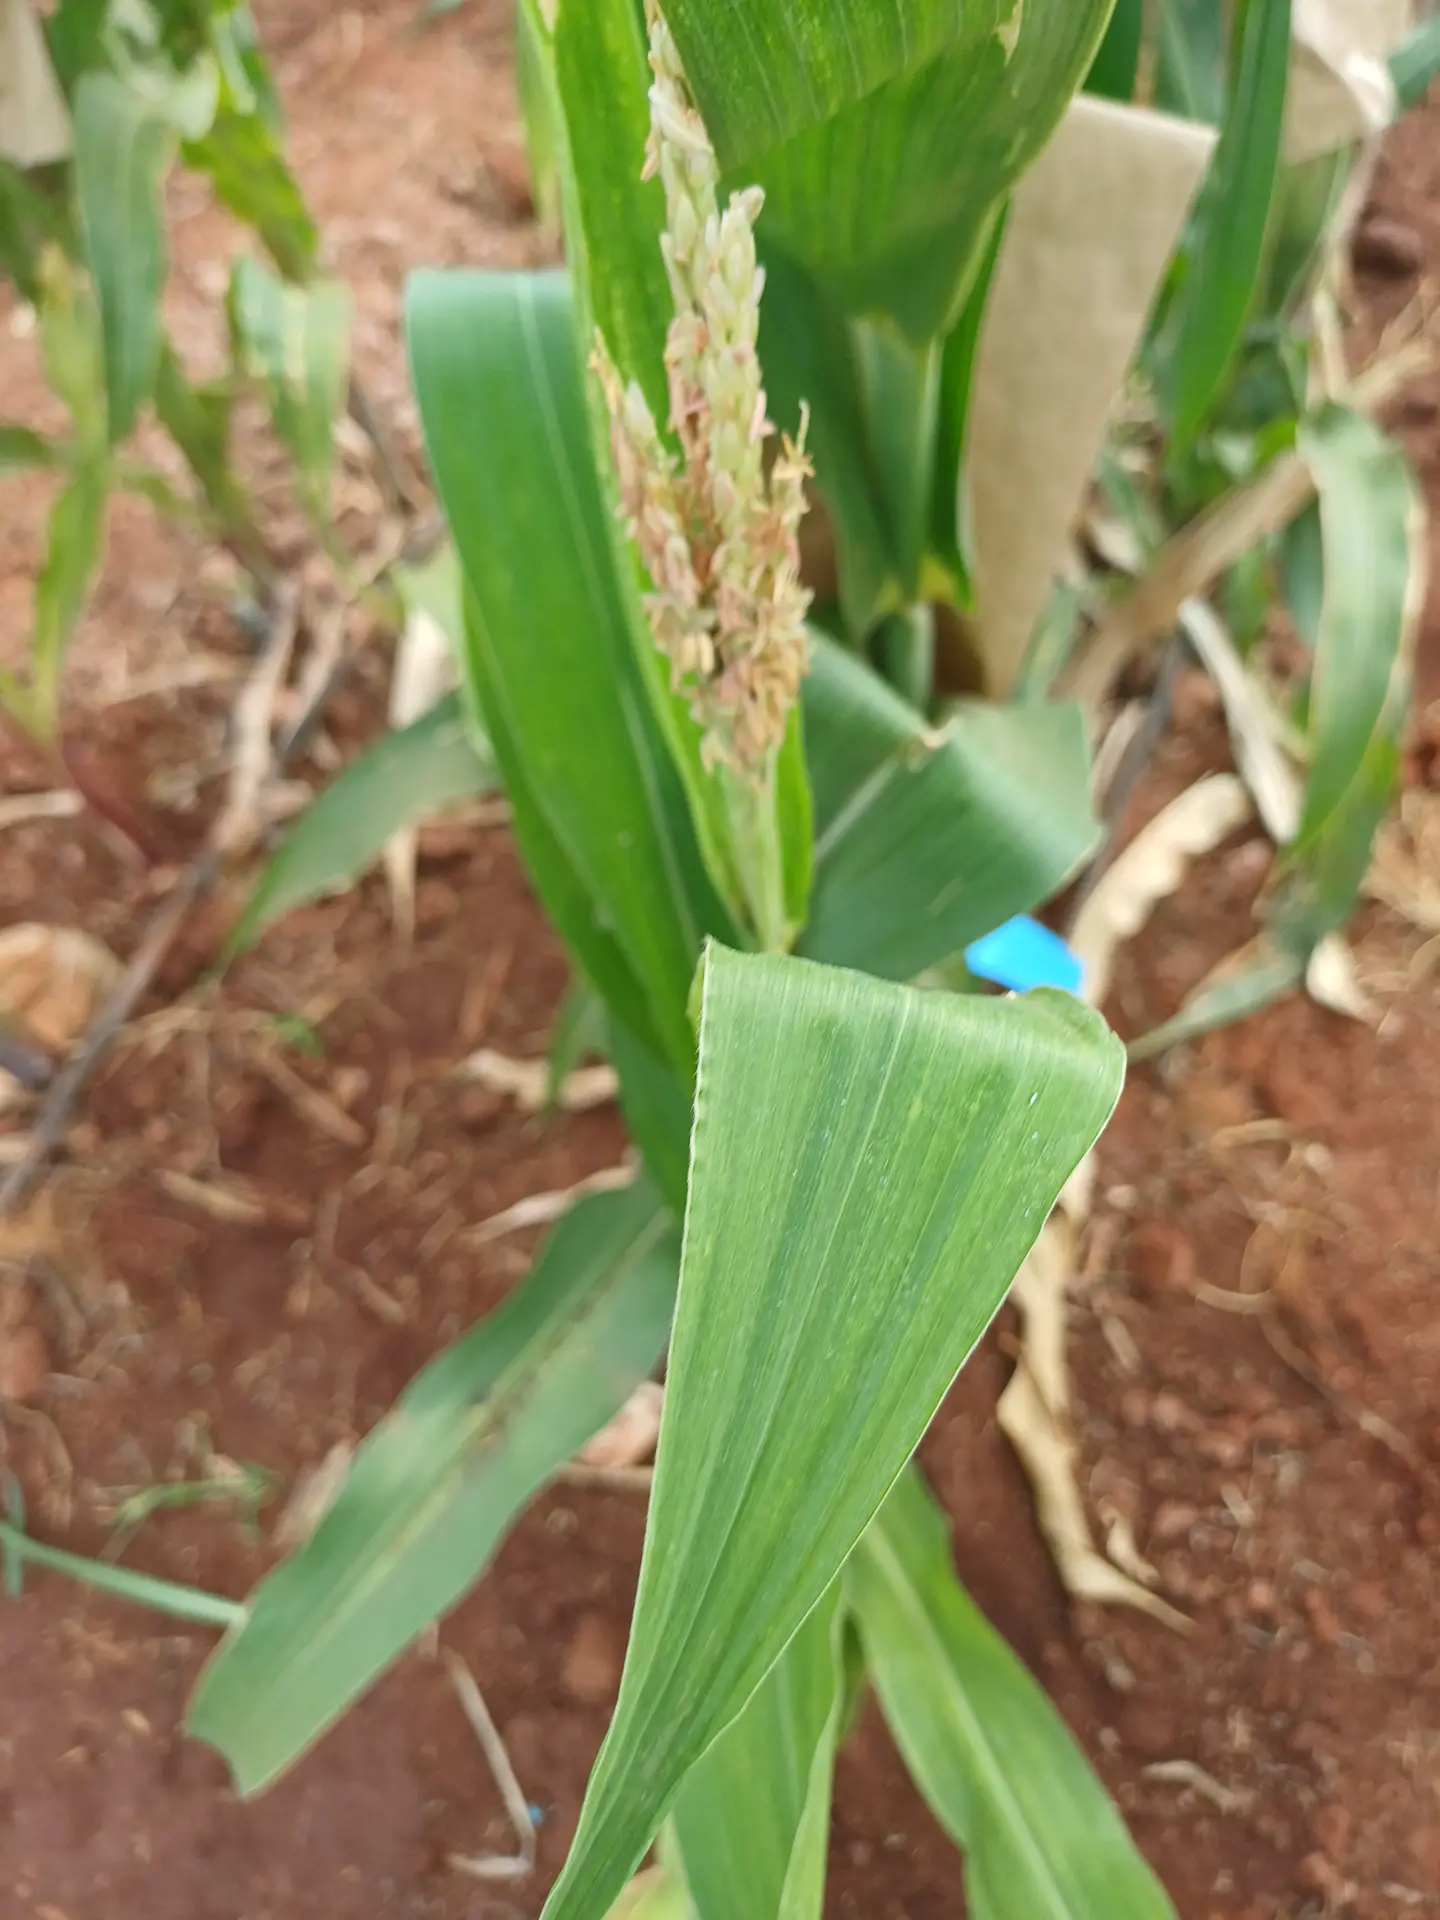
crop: maize
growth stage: flowering
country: Kenya
